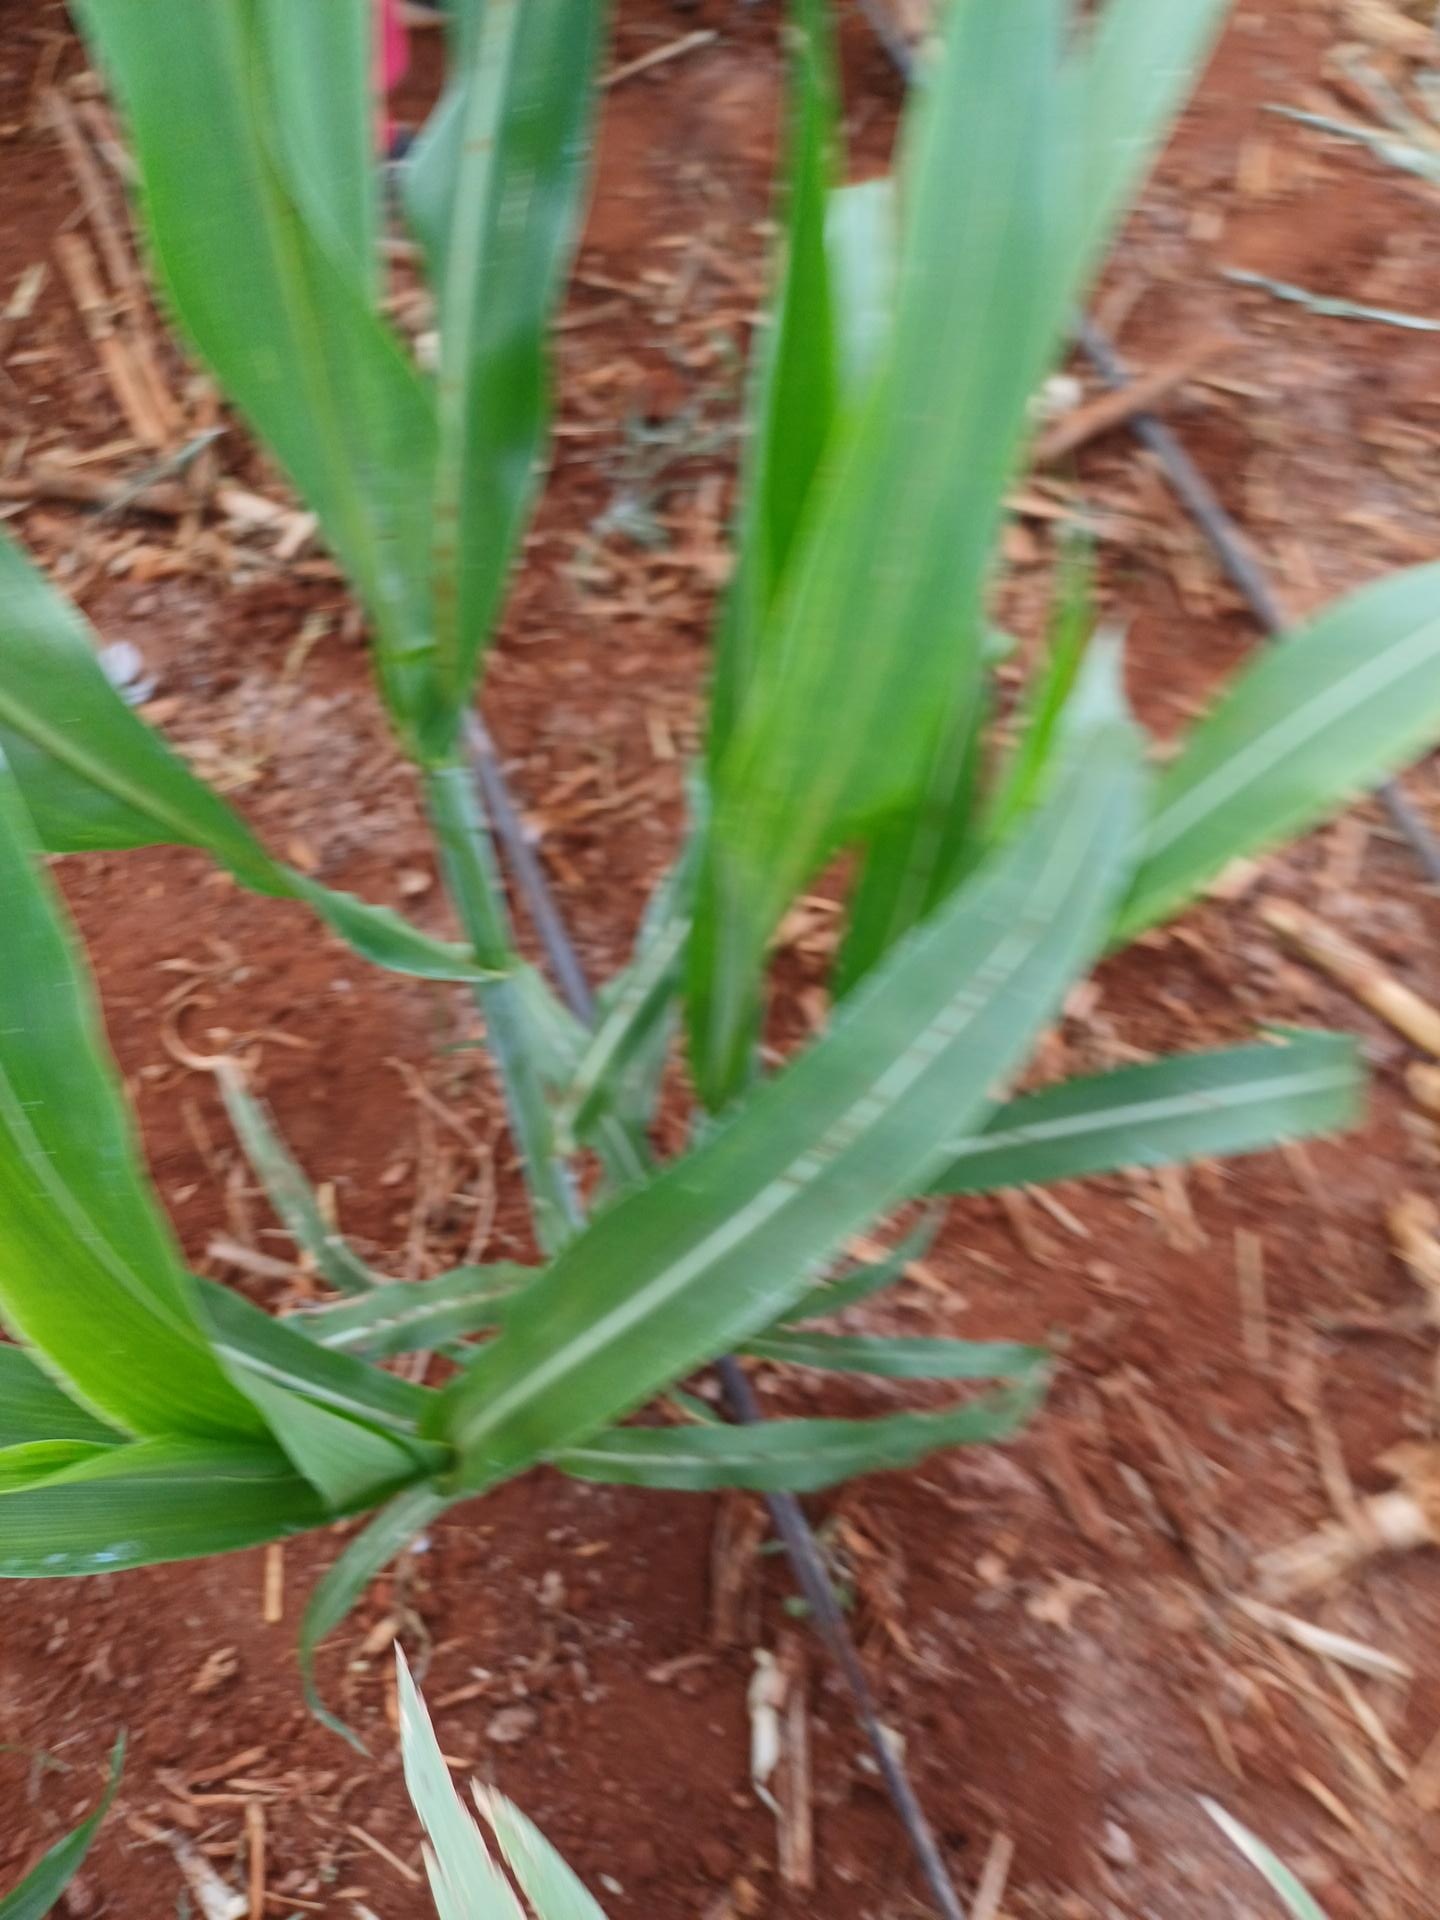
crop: sorghum
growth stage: vegetative
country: Kenya
